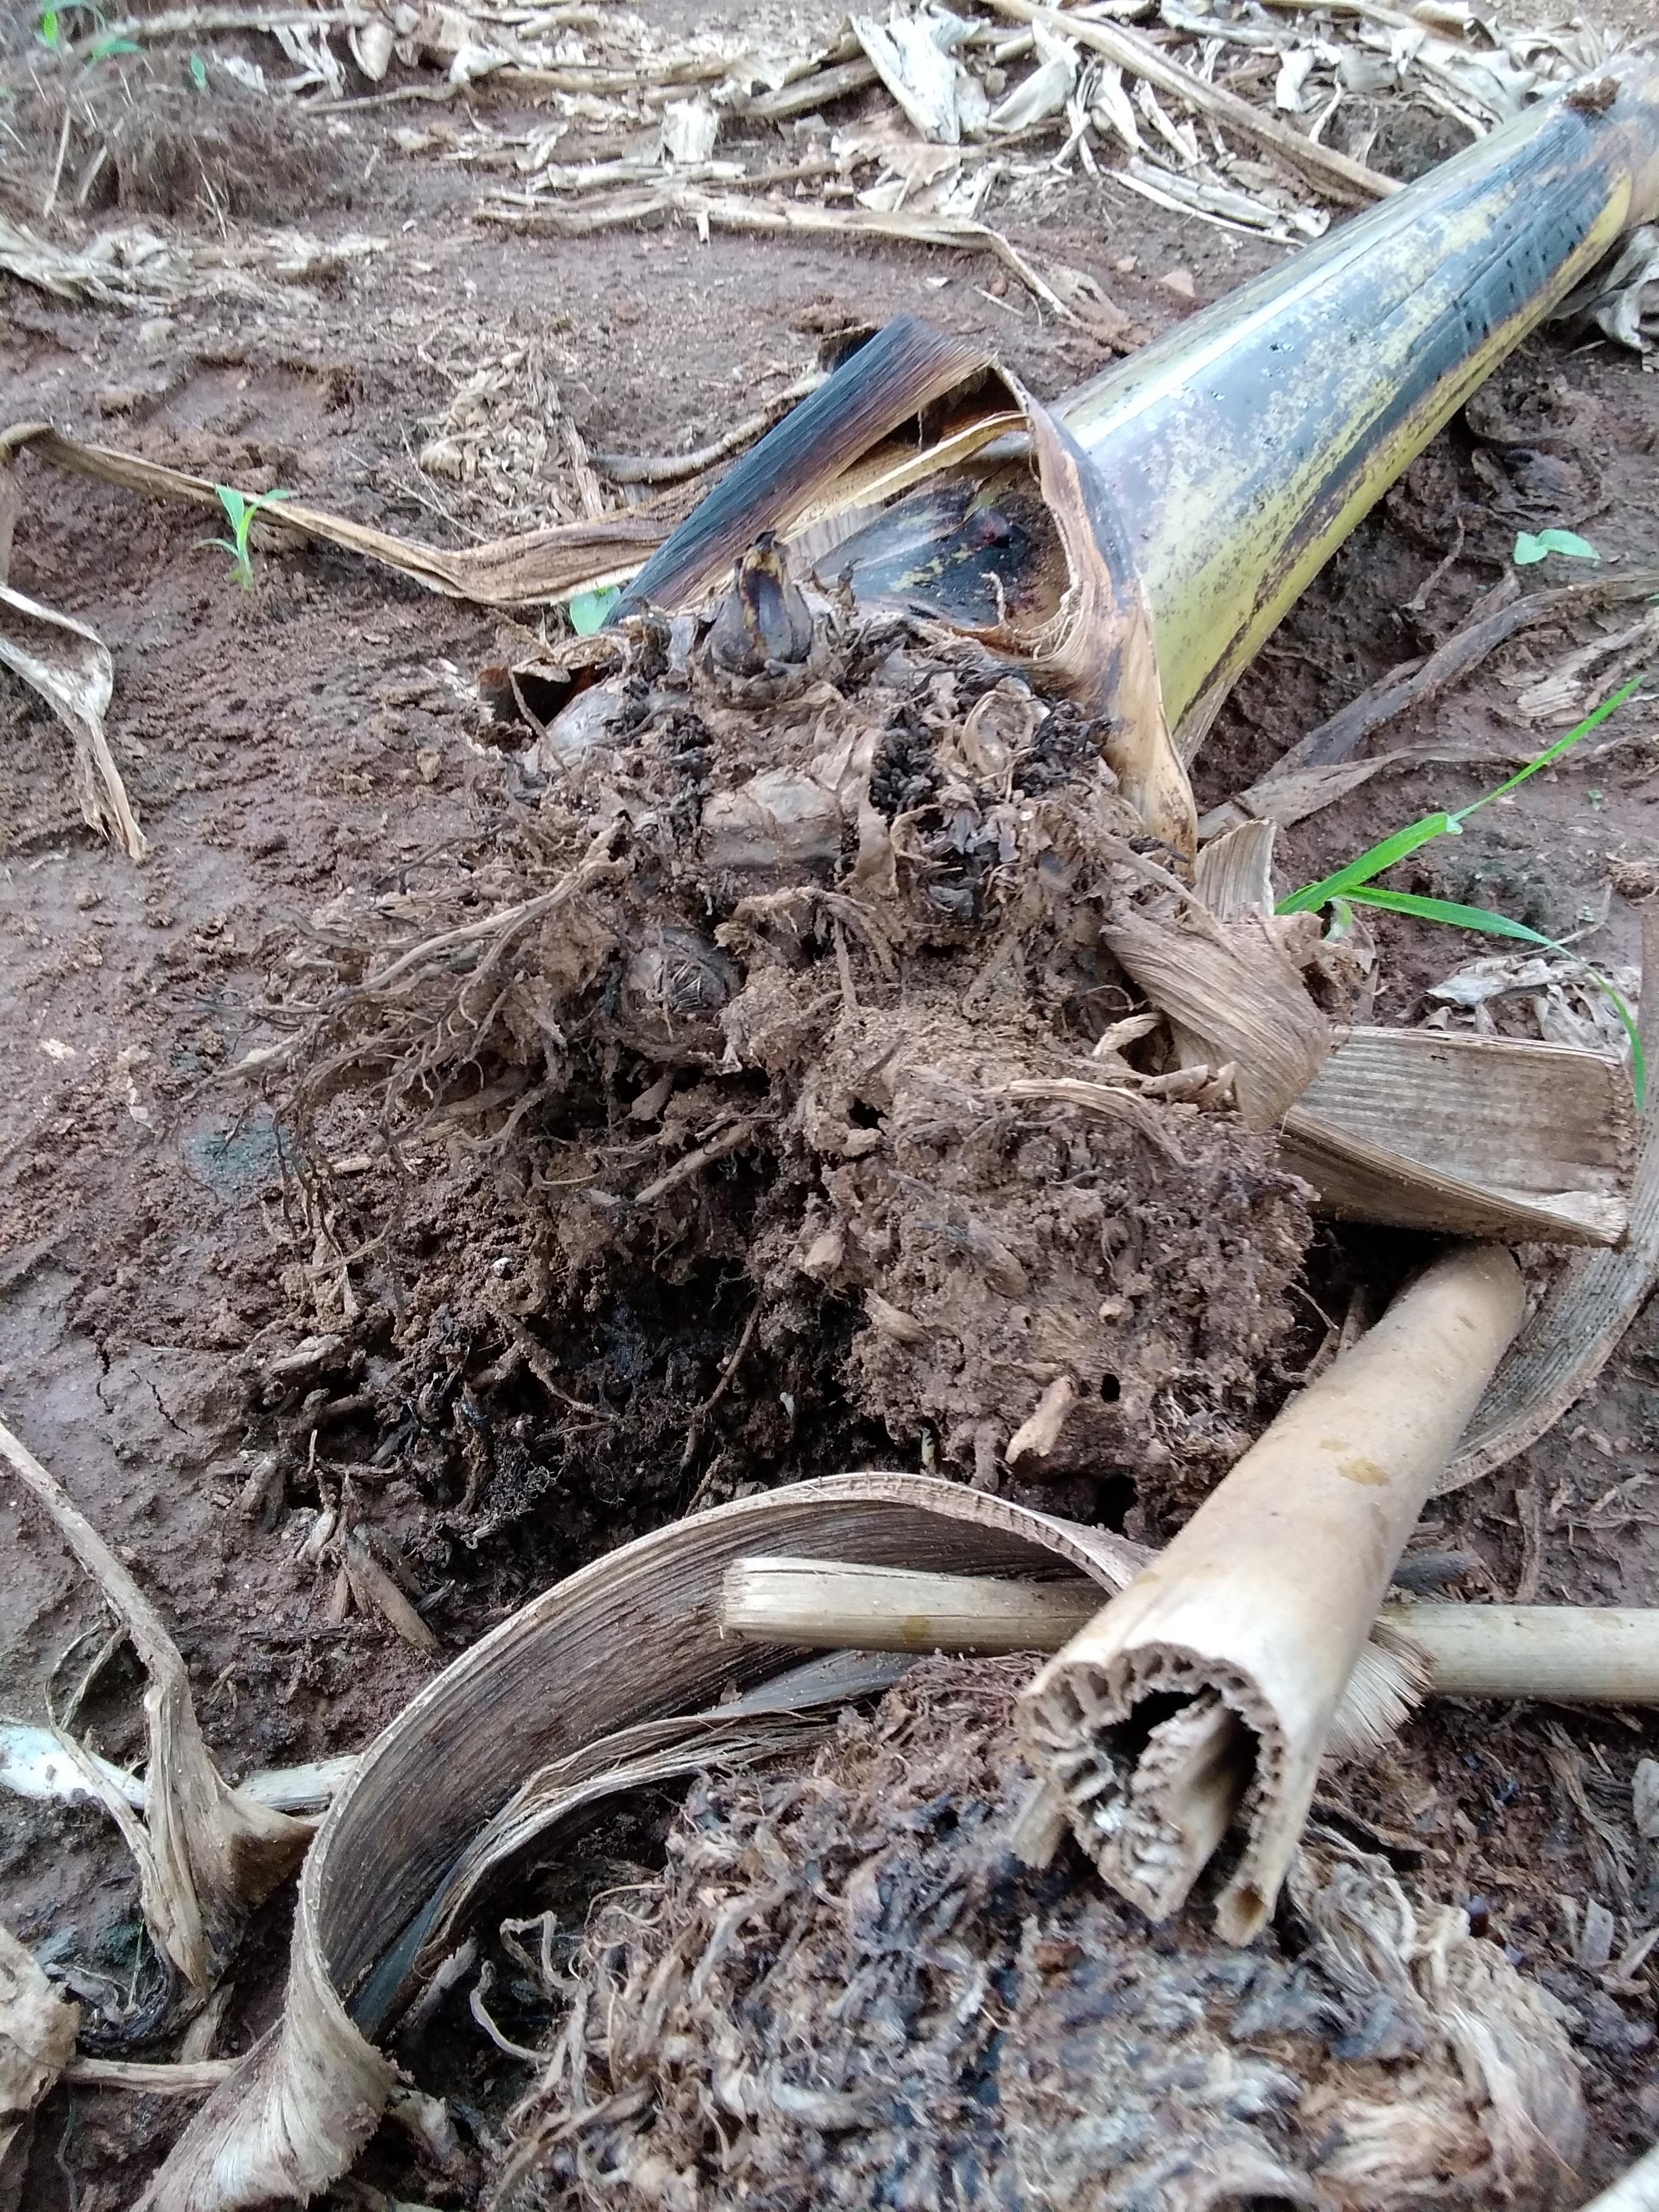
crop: banana
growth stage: vegetative
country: Tanzania
